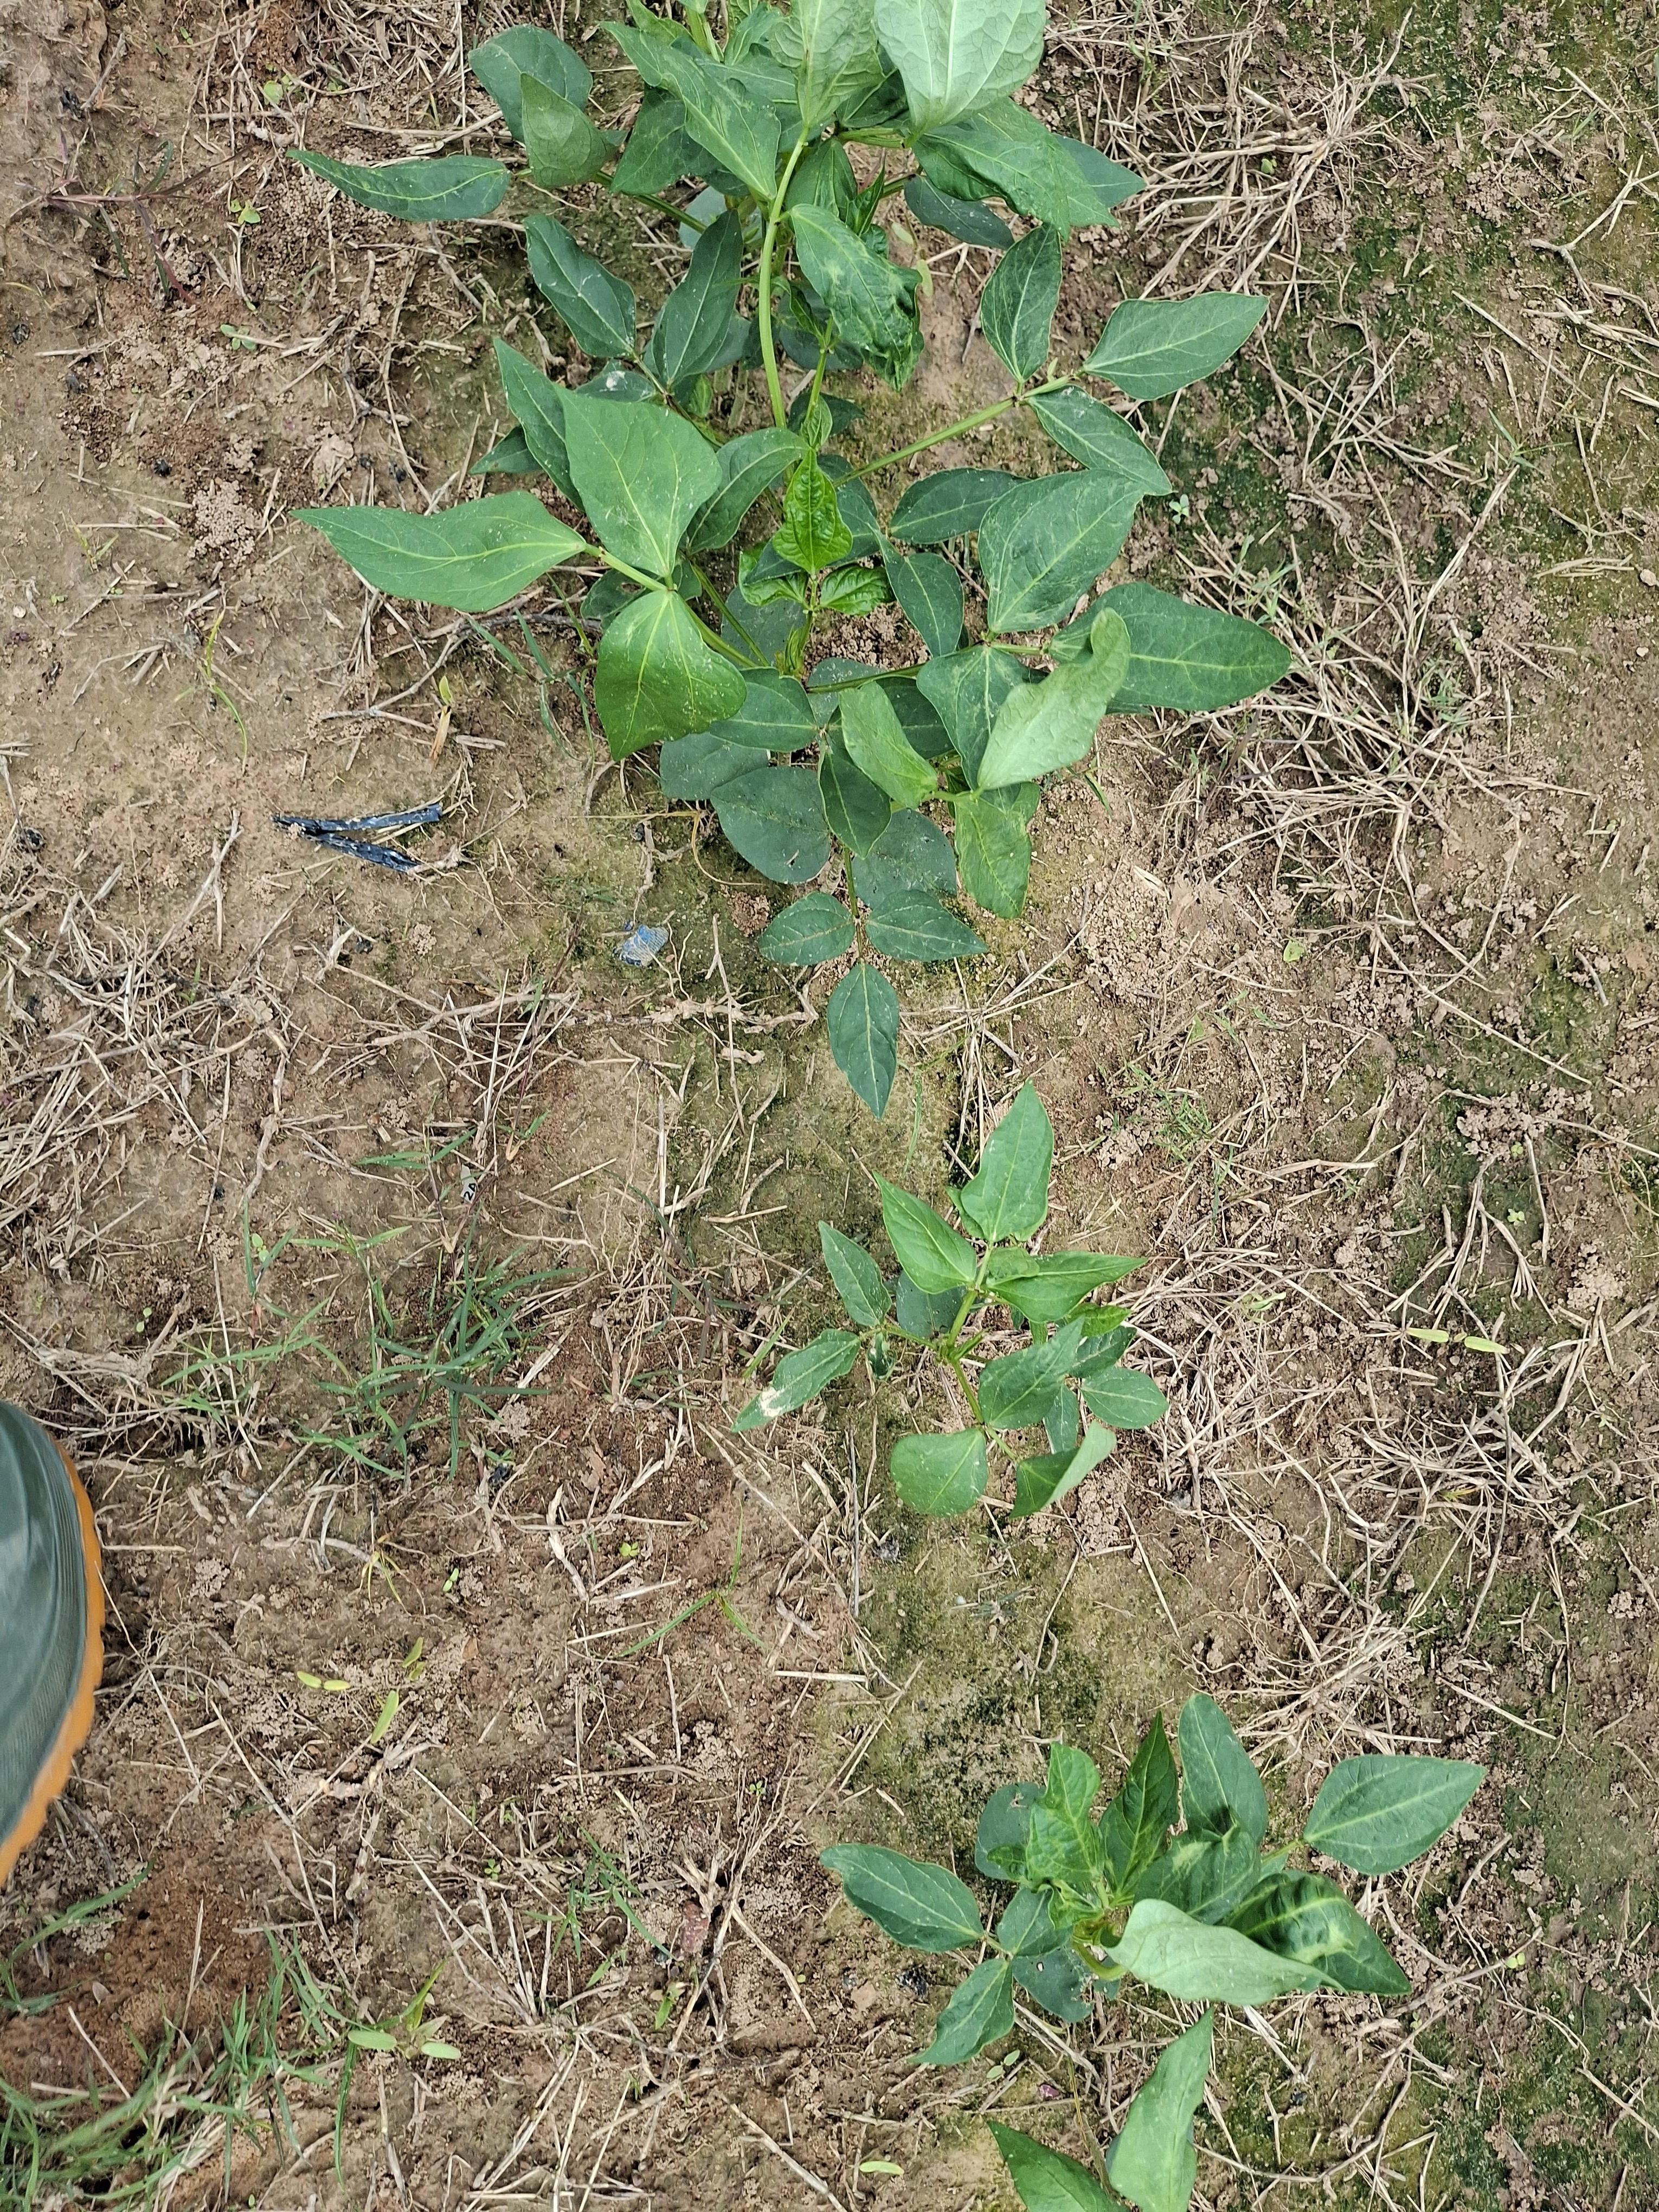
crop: cowpea
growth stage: emergence
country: Nigeria
